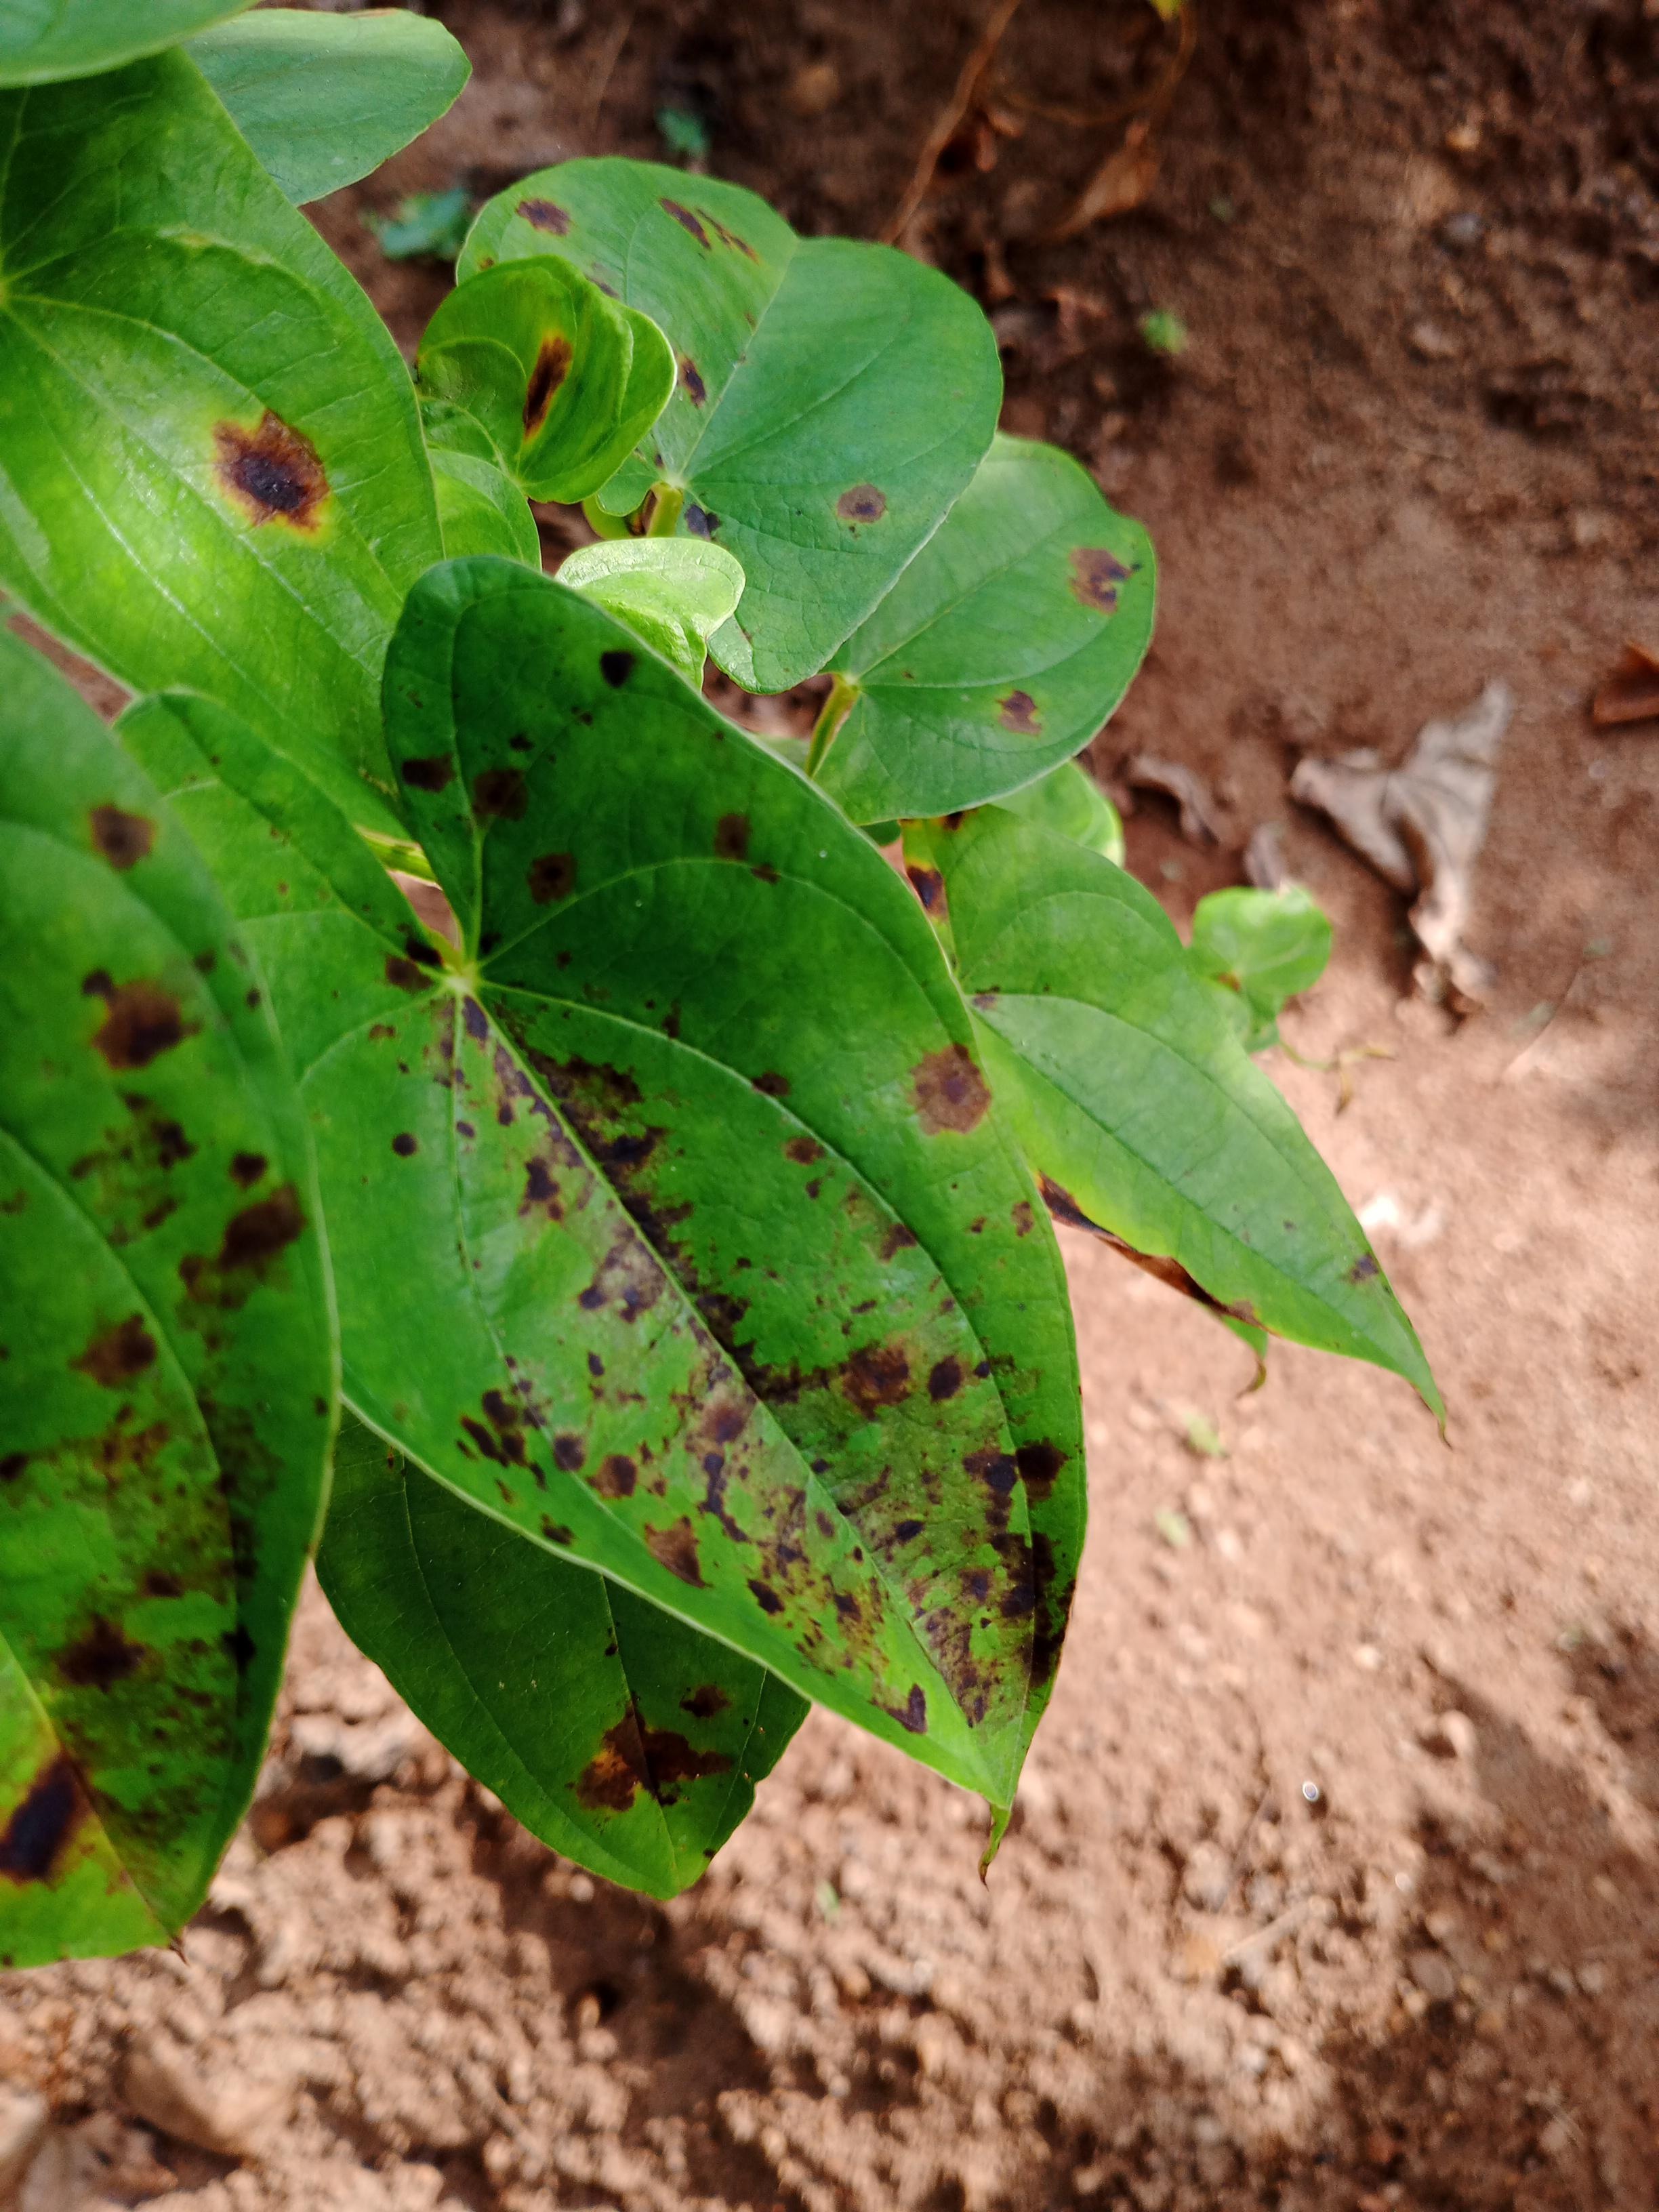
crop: yam
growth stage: vegetative
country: Nigeria
